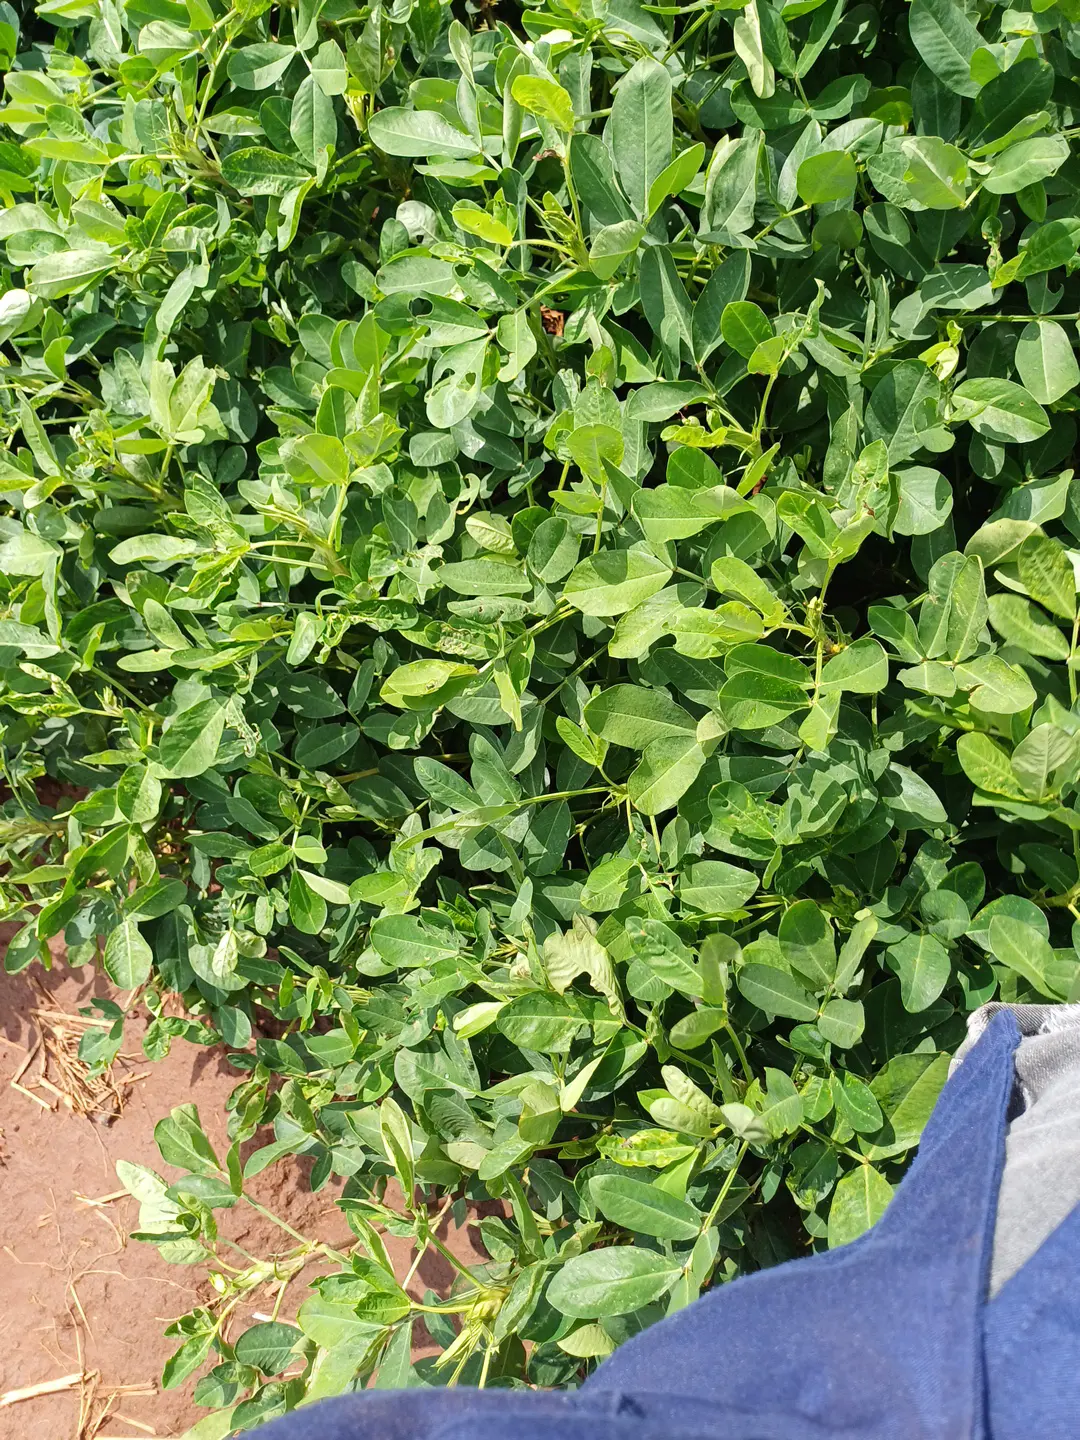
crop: groundnut
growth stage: pegging
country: Kenya
